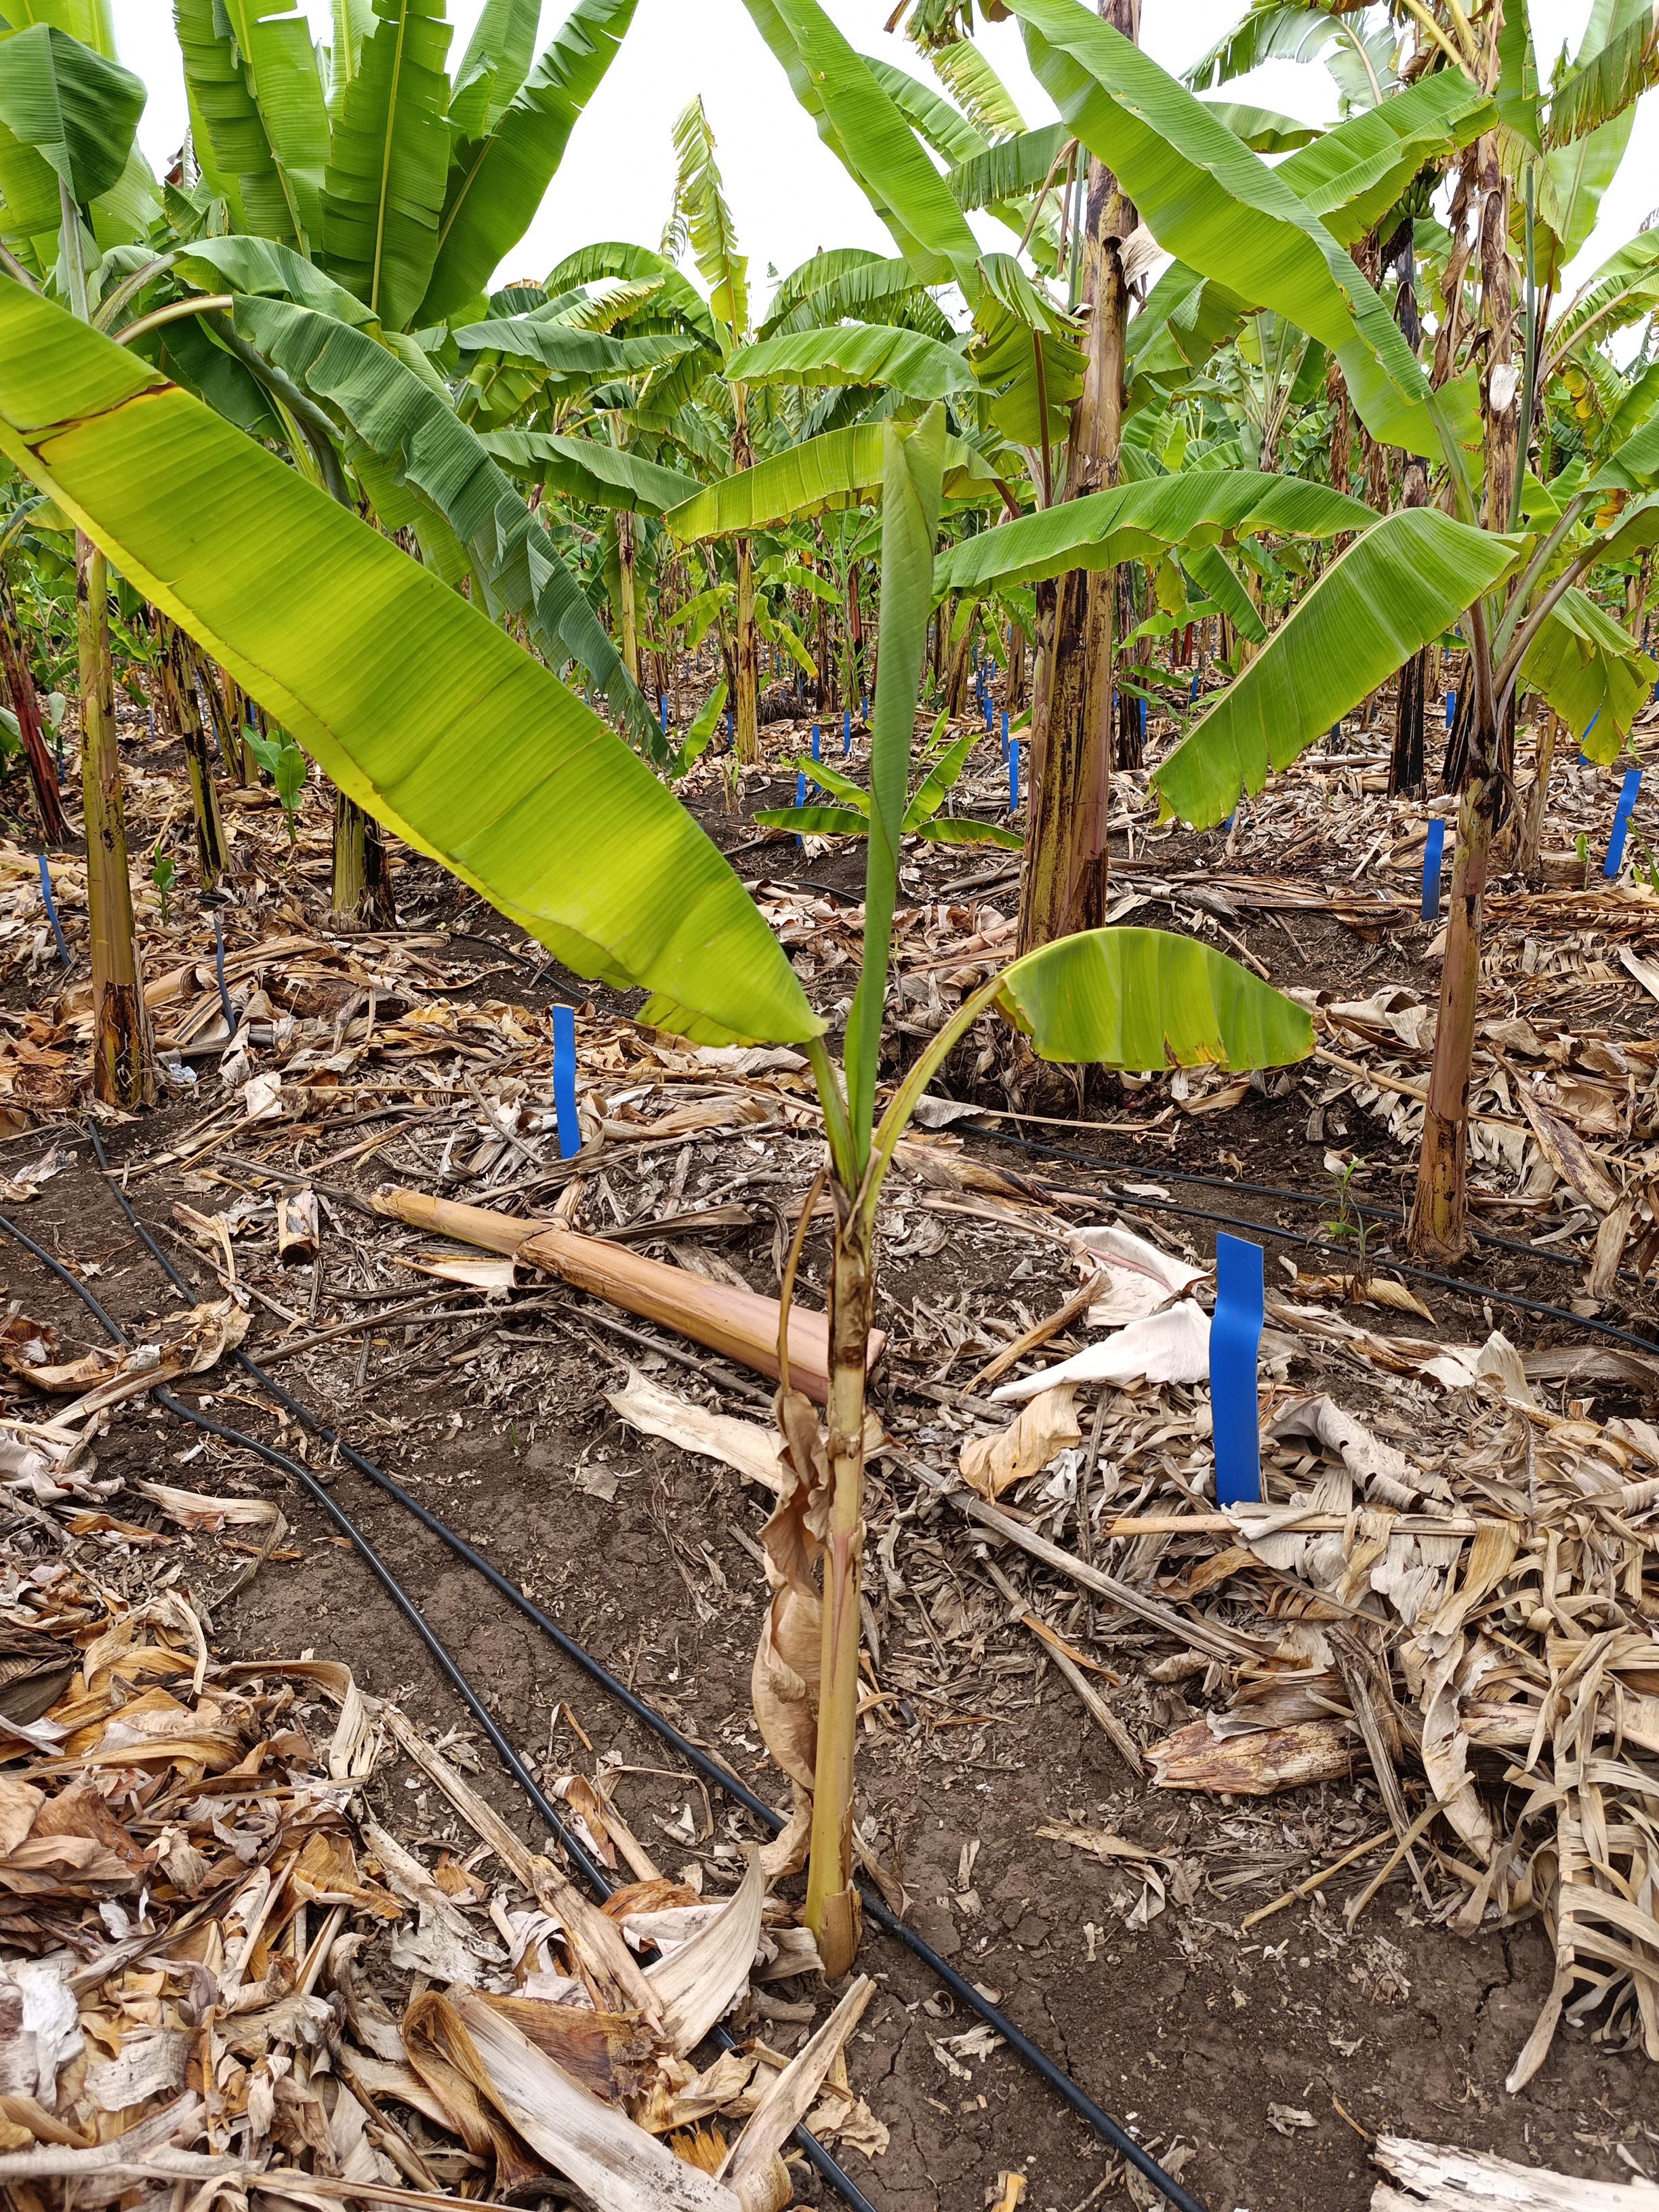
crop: banana
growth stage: vegetative
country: Tanzania
